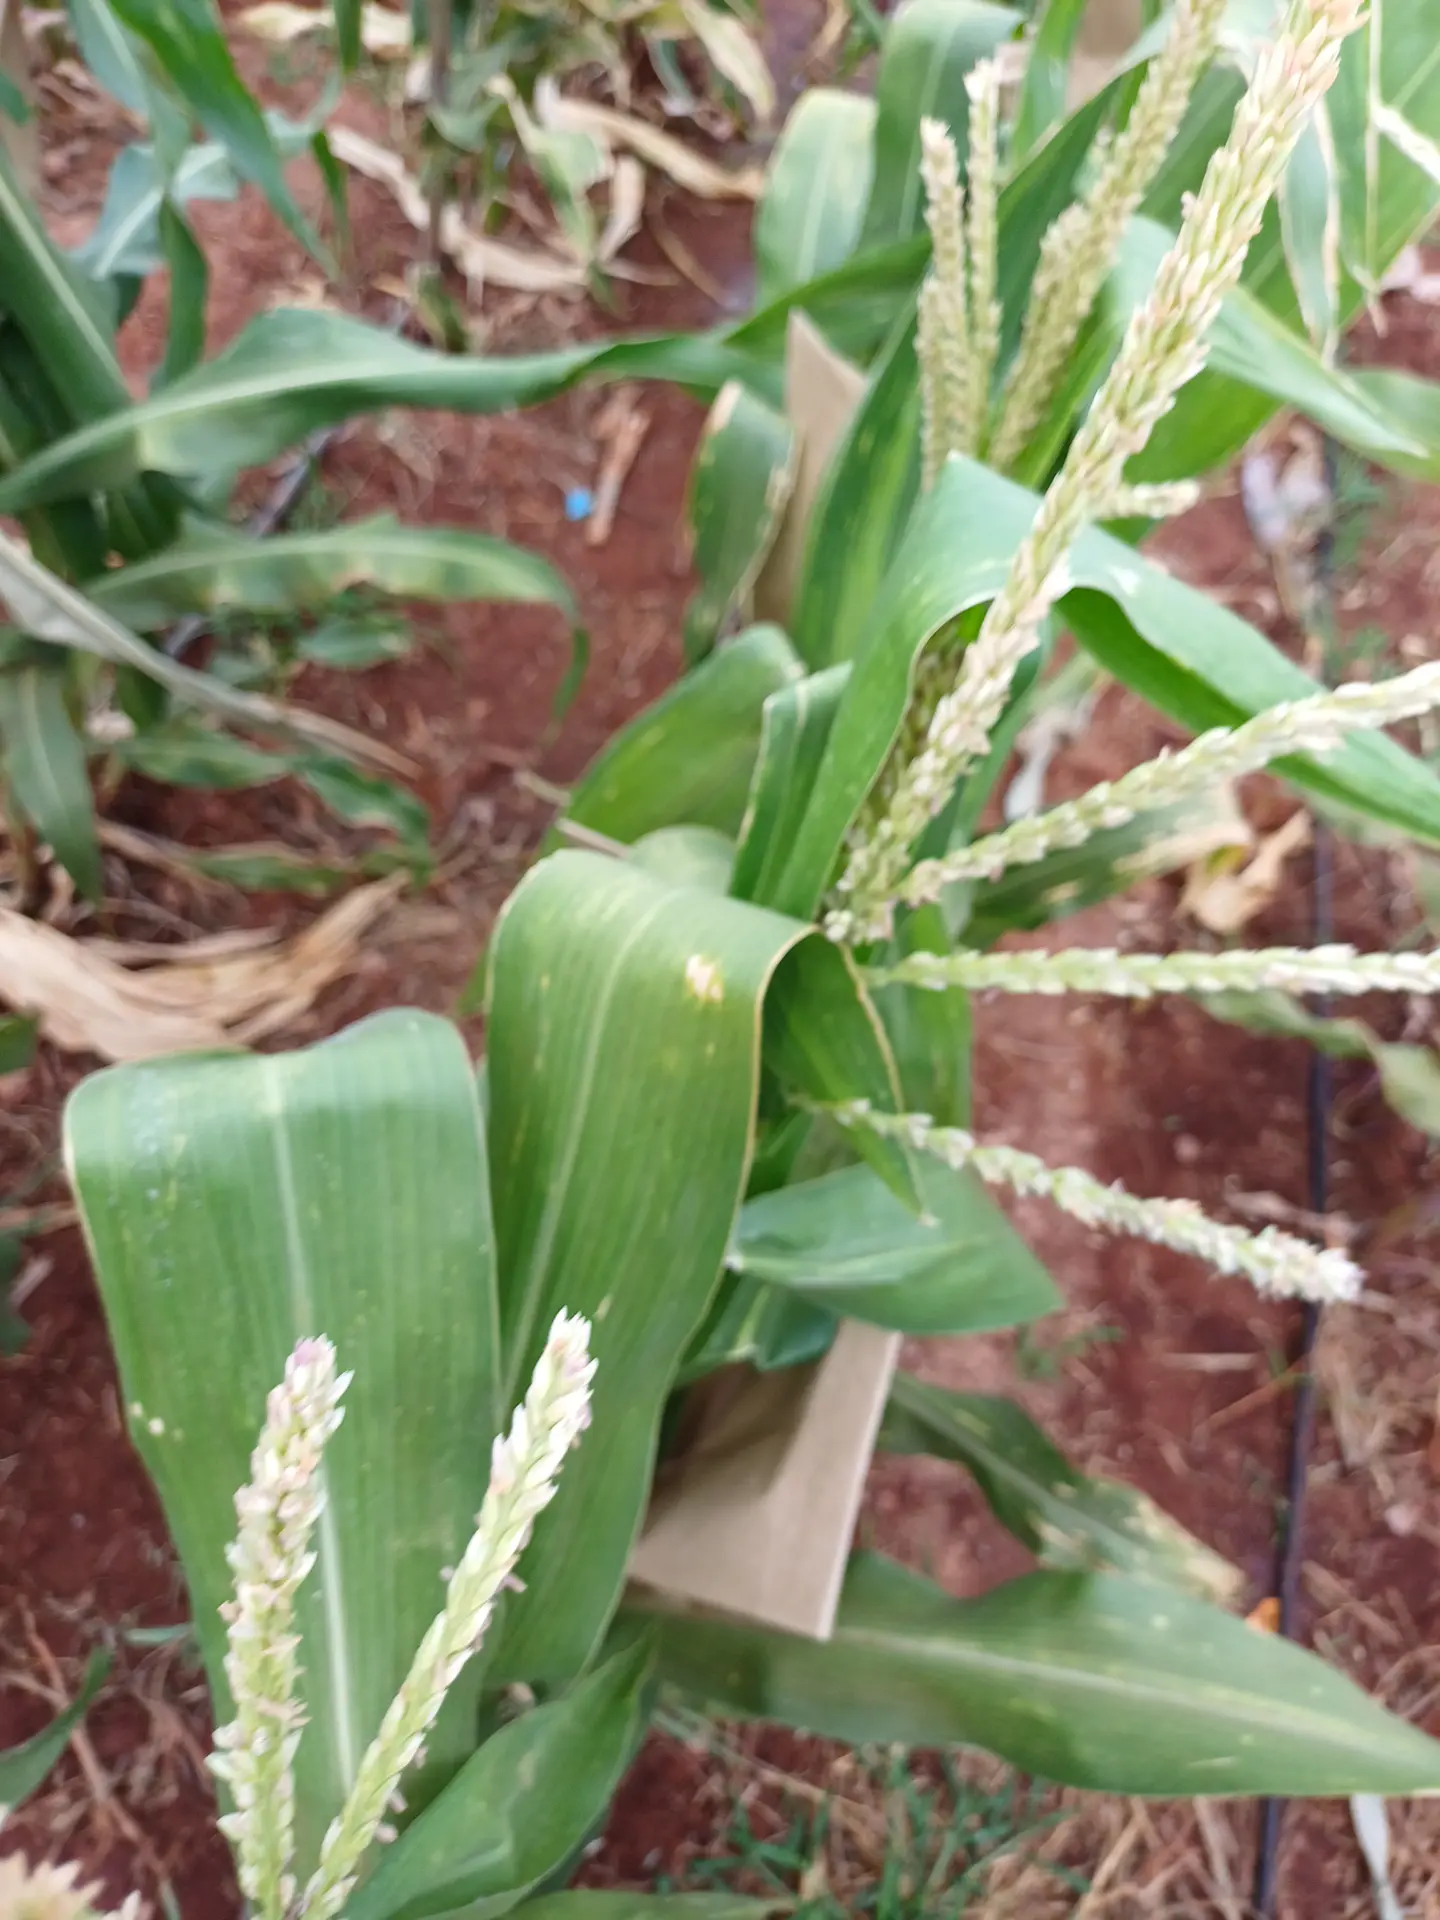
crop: maize
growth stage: flowering
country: Kenya
